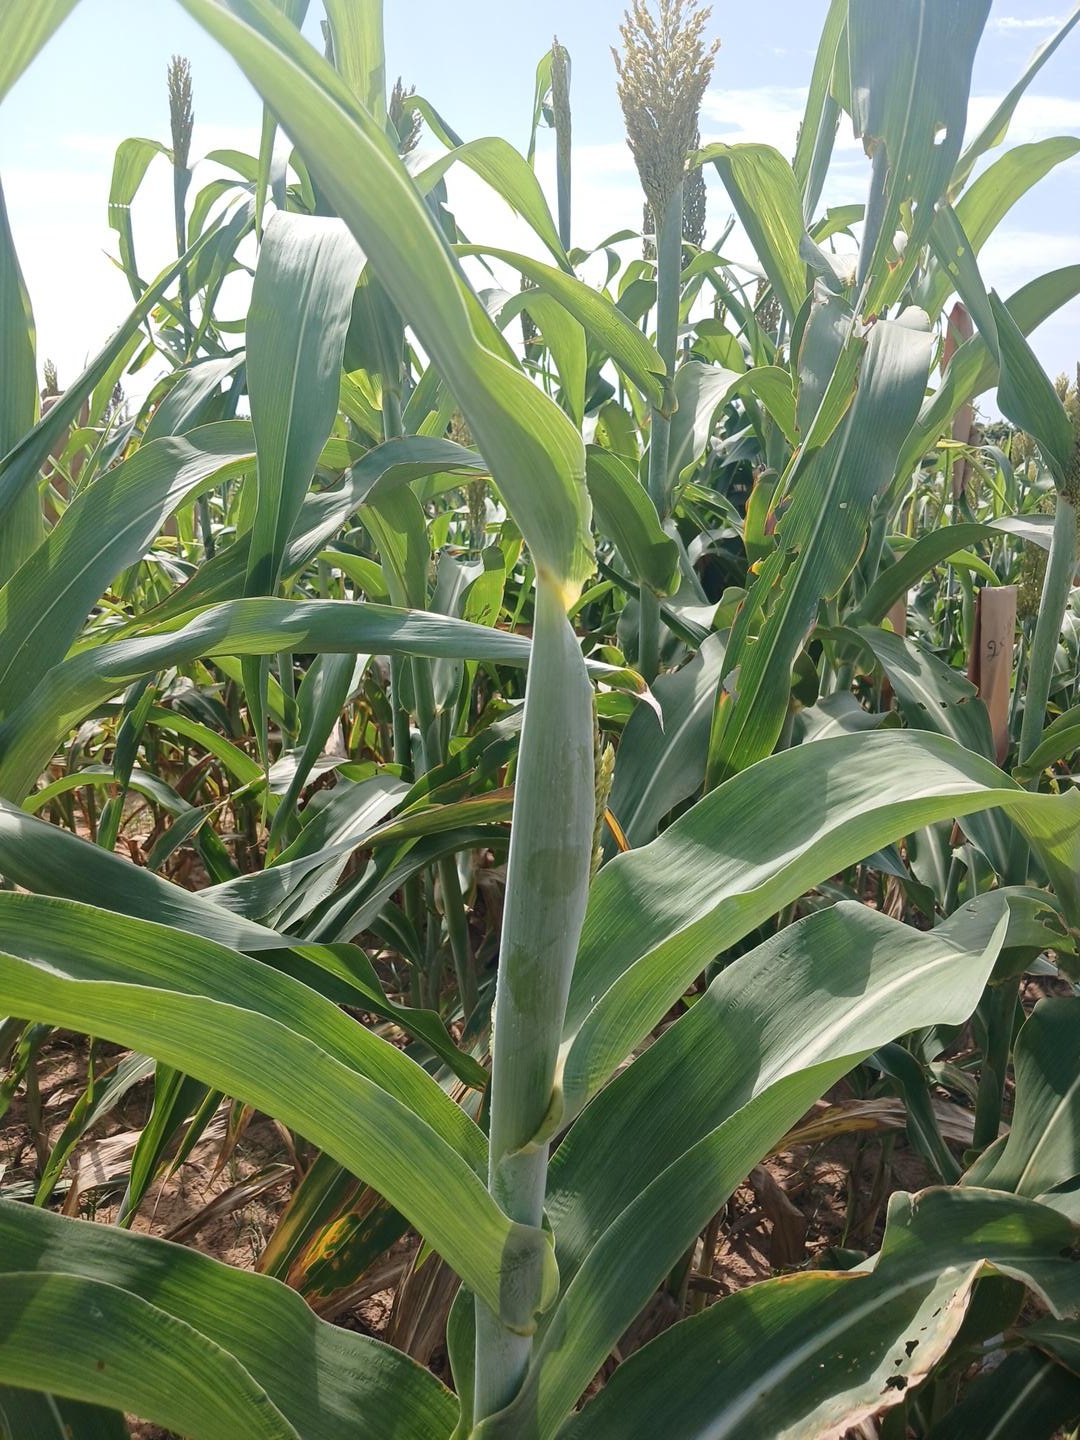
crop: sorghum
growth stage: heading tuber
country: Senegal
